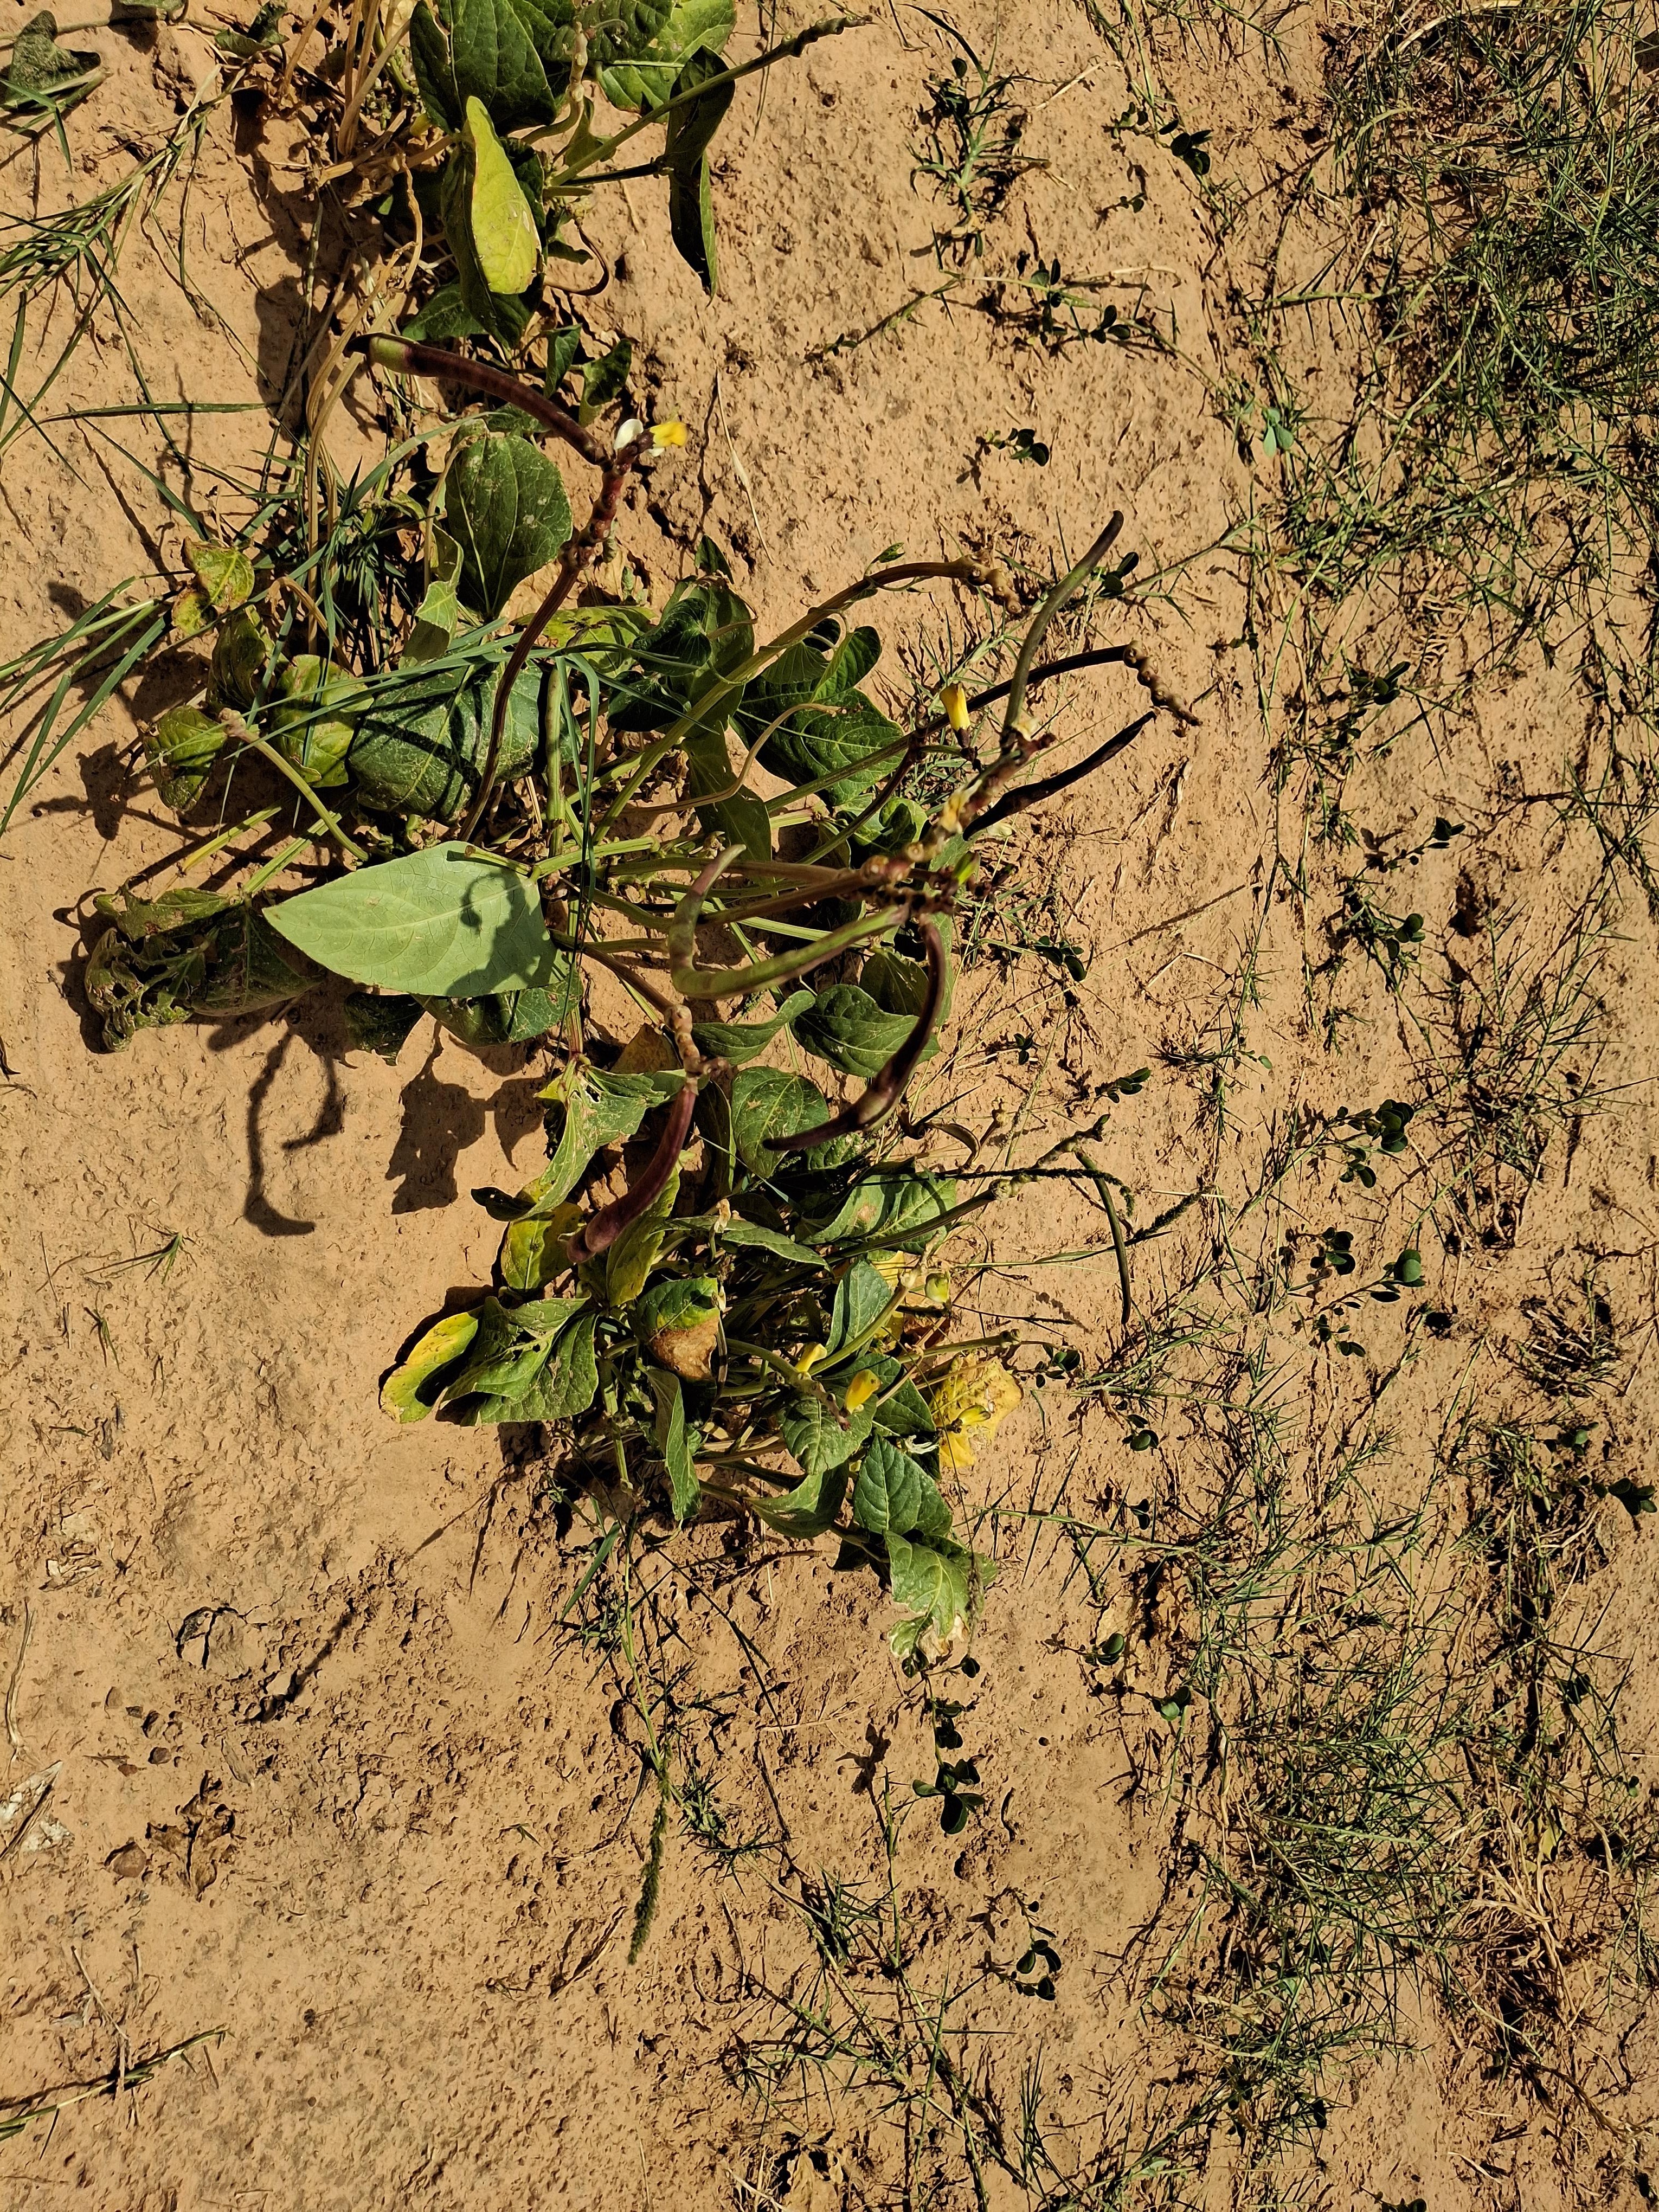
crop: cowpea
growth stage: harvest maturity
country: Nigeria
